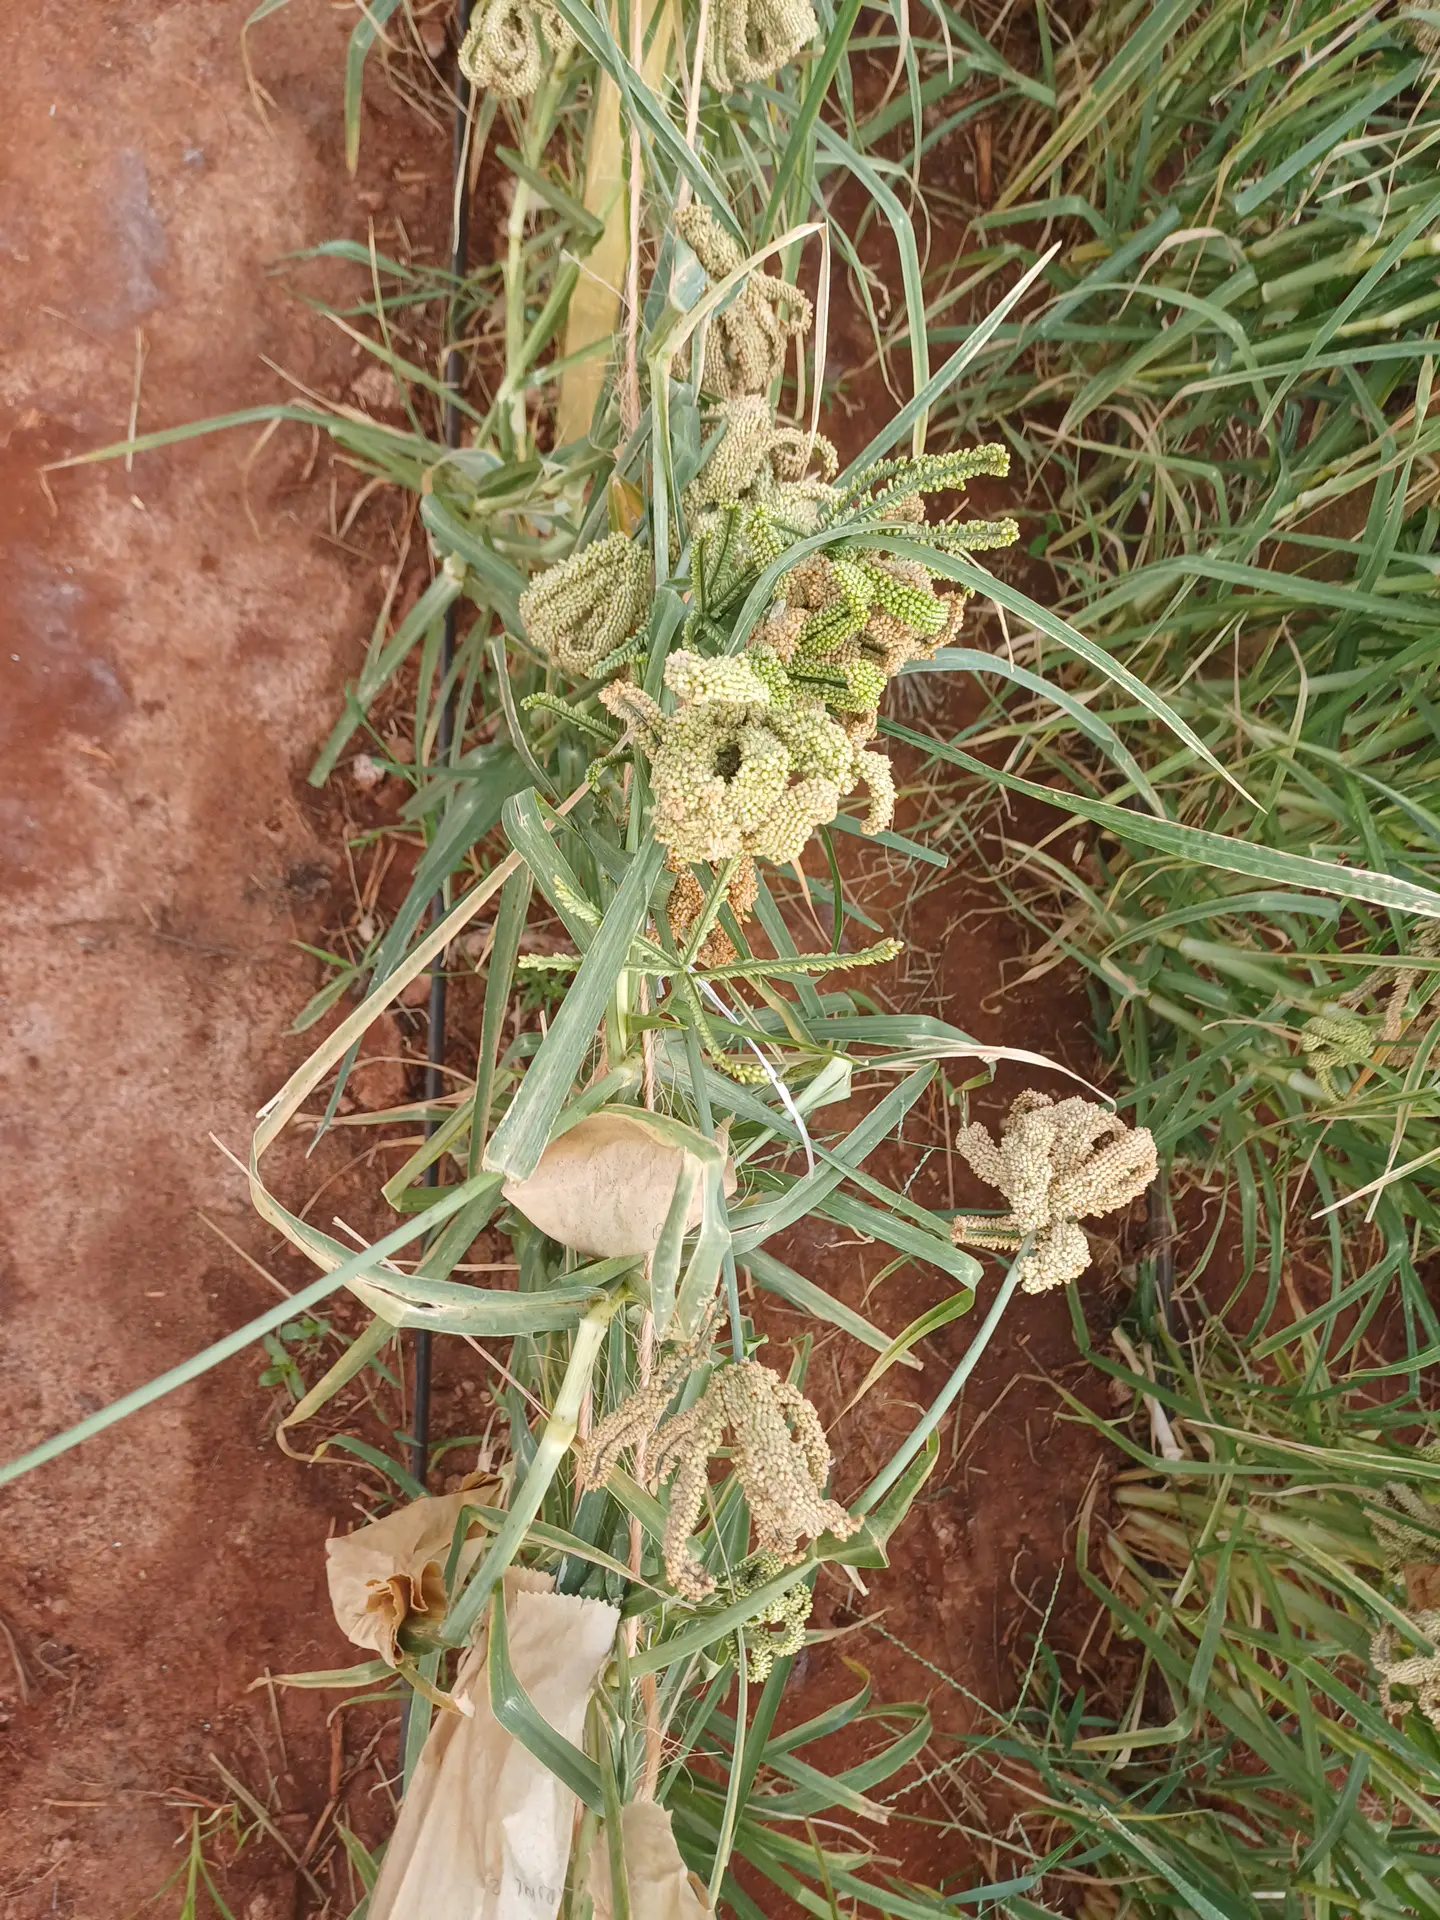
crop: finger millet
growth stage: filling grain
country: Kenya
